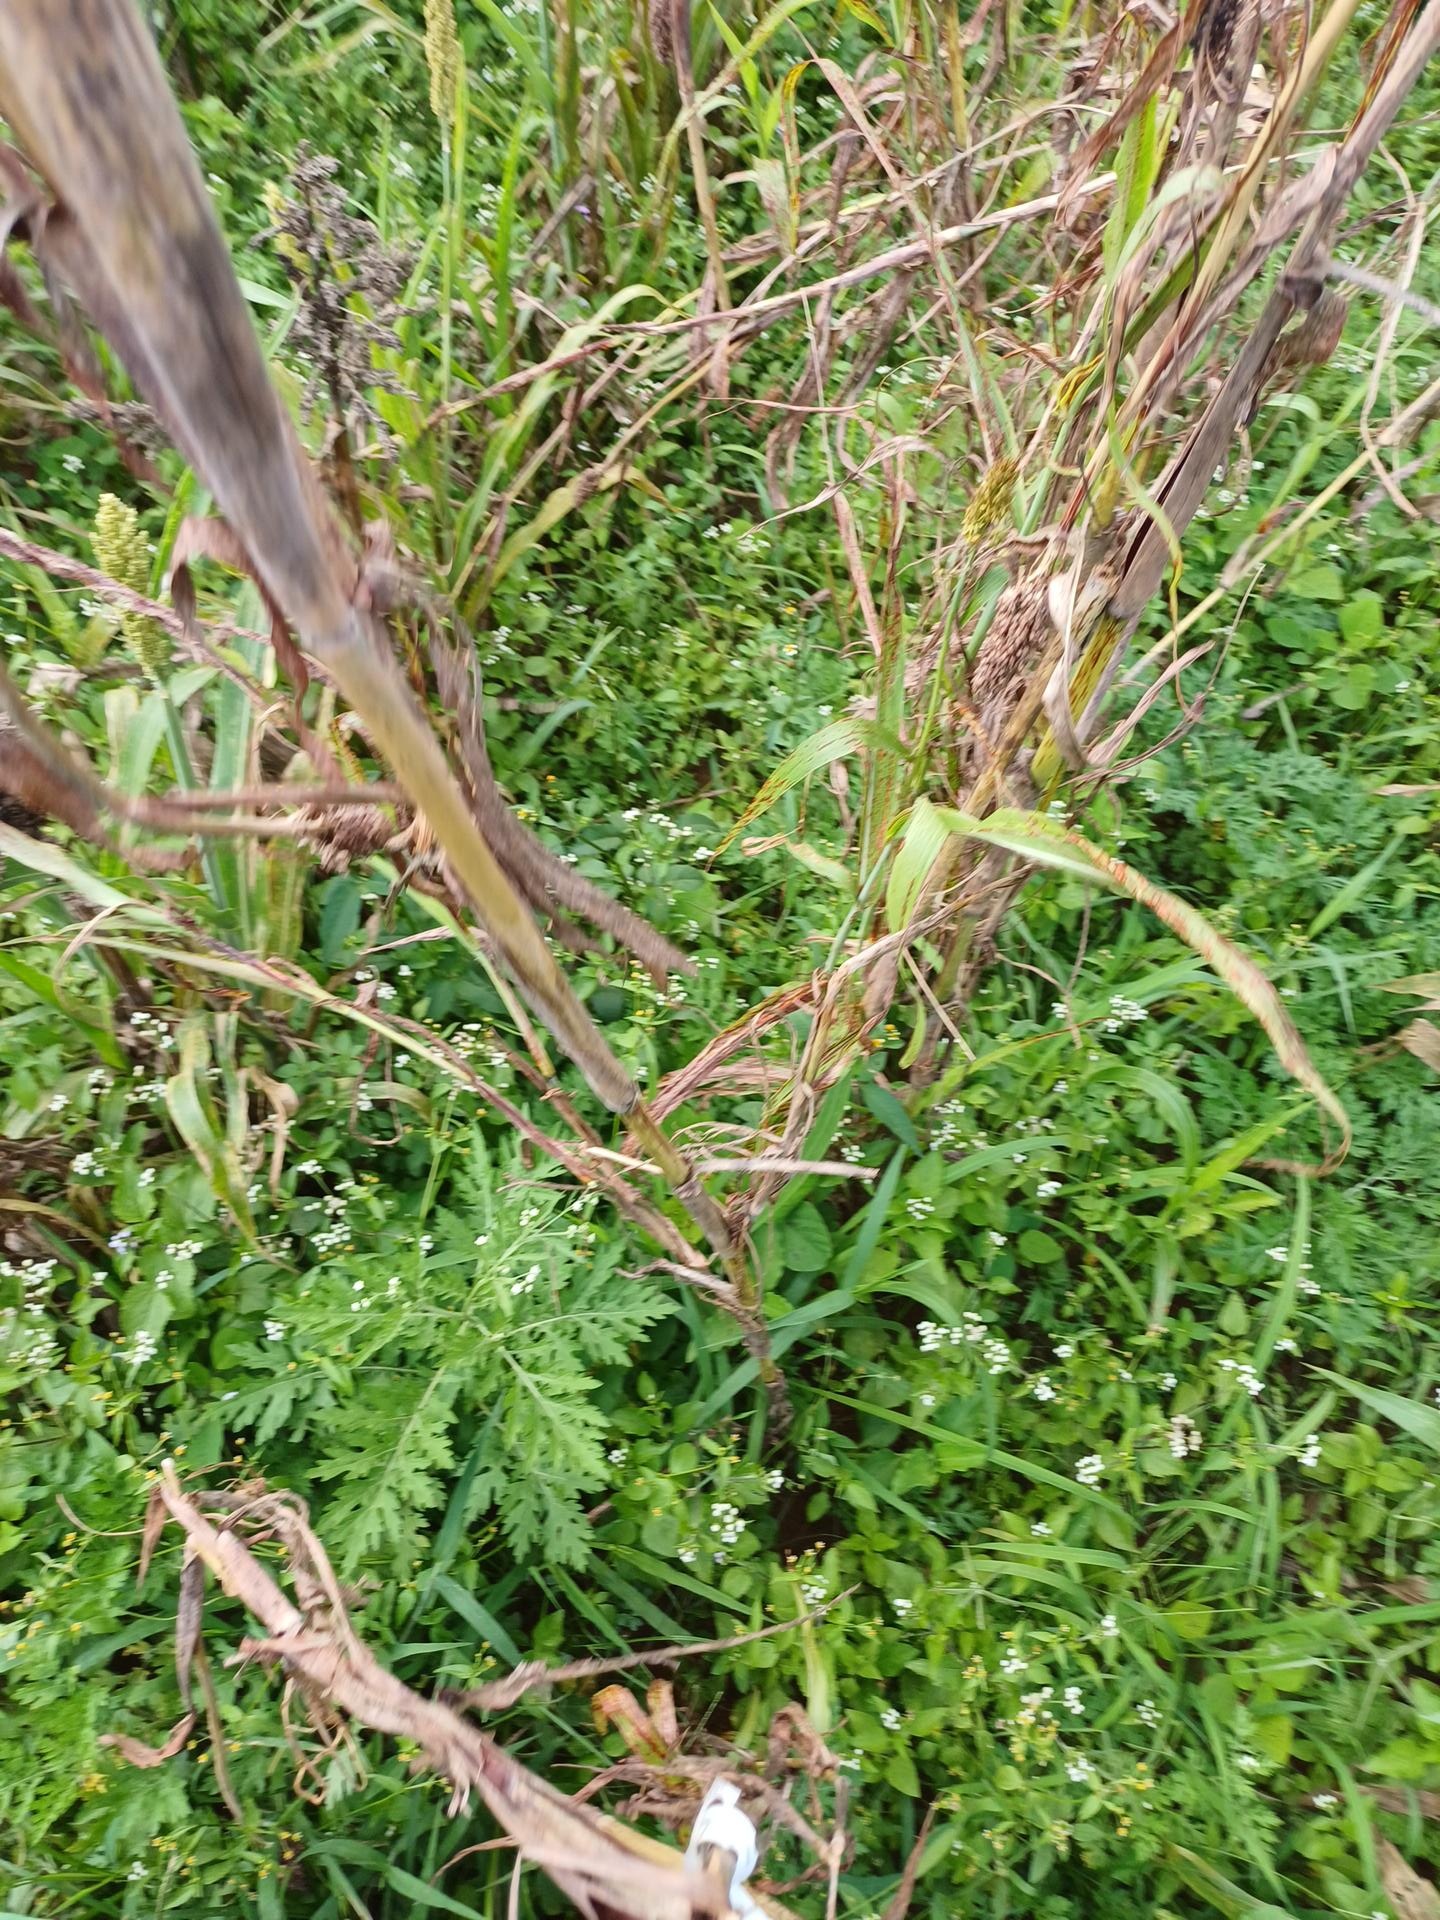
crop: sorghum
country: Kenya
